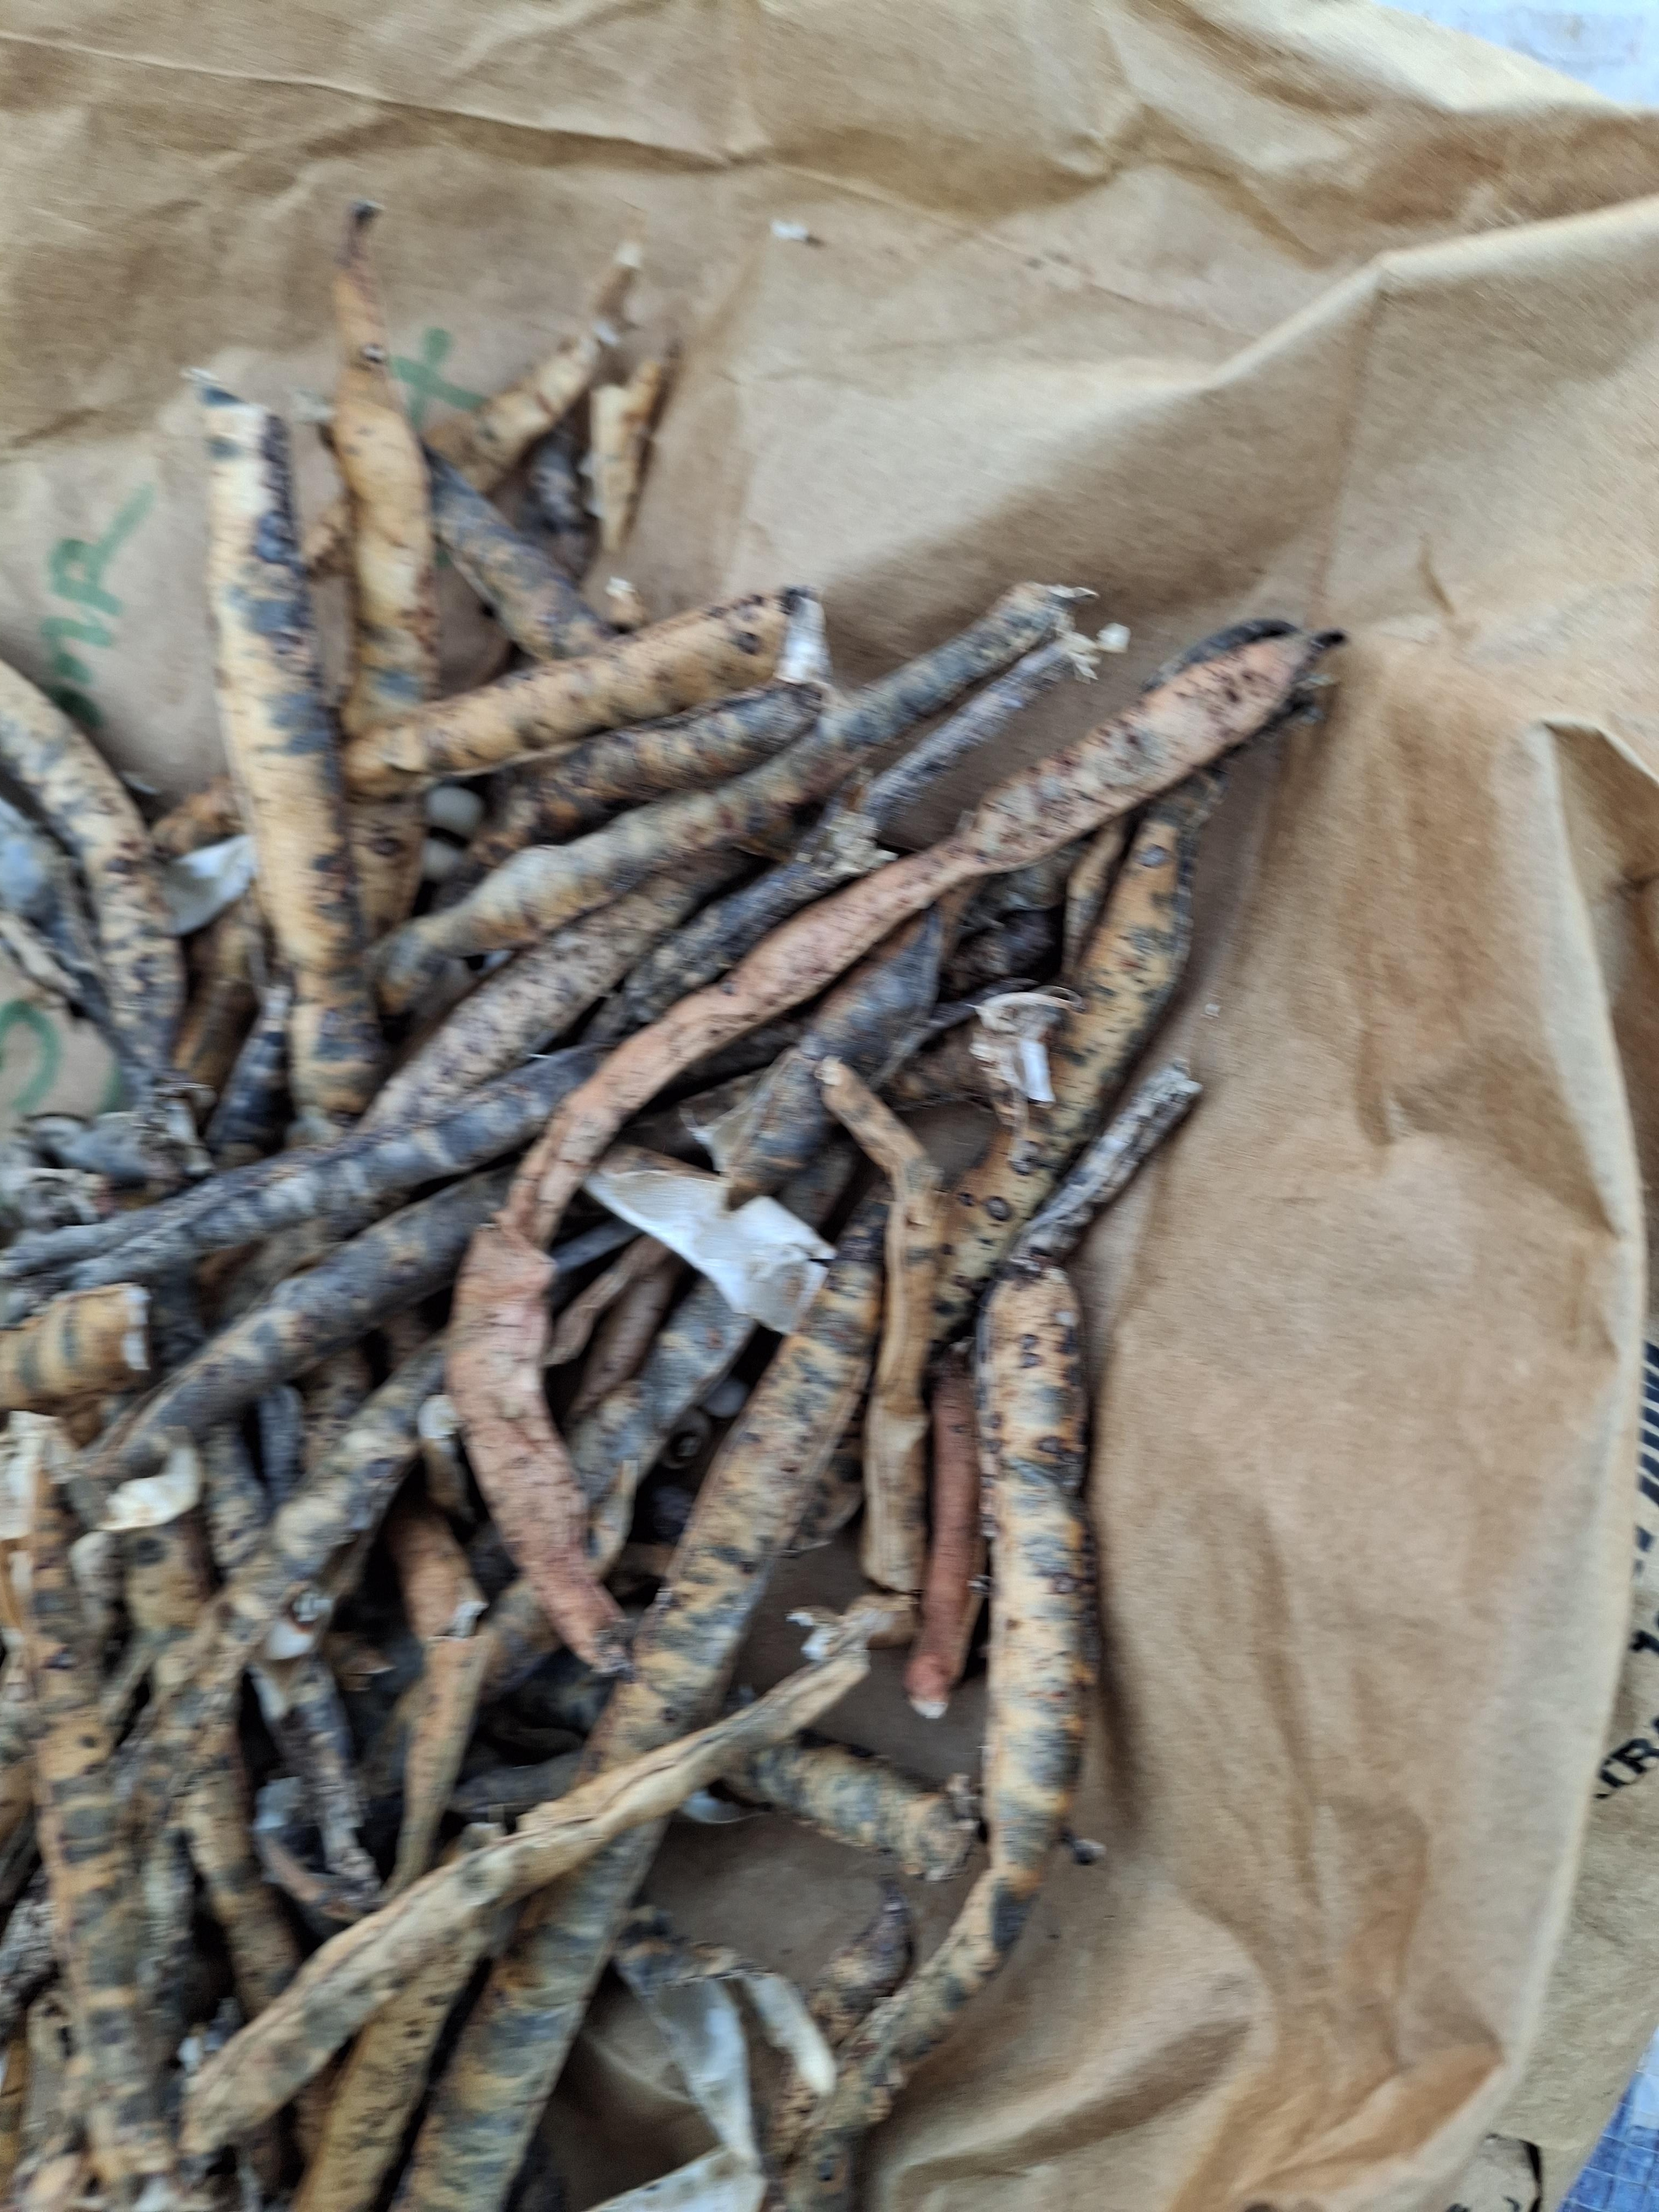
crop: cowpea
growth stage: harvest
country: Nigeria
